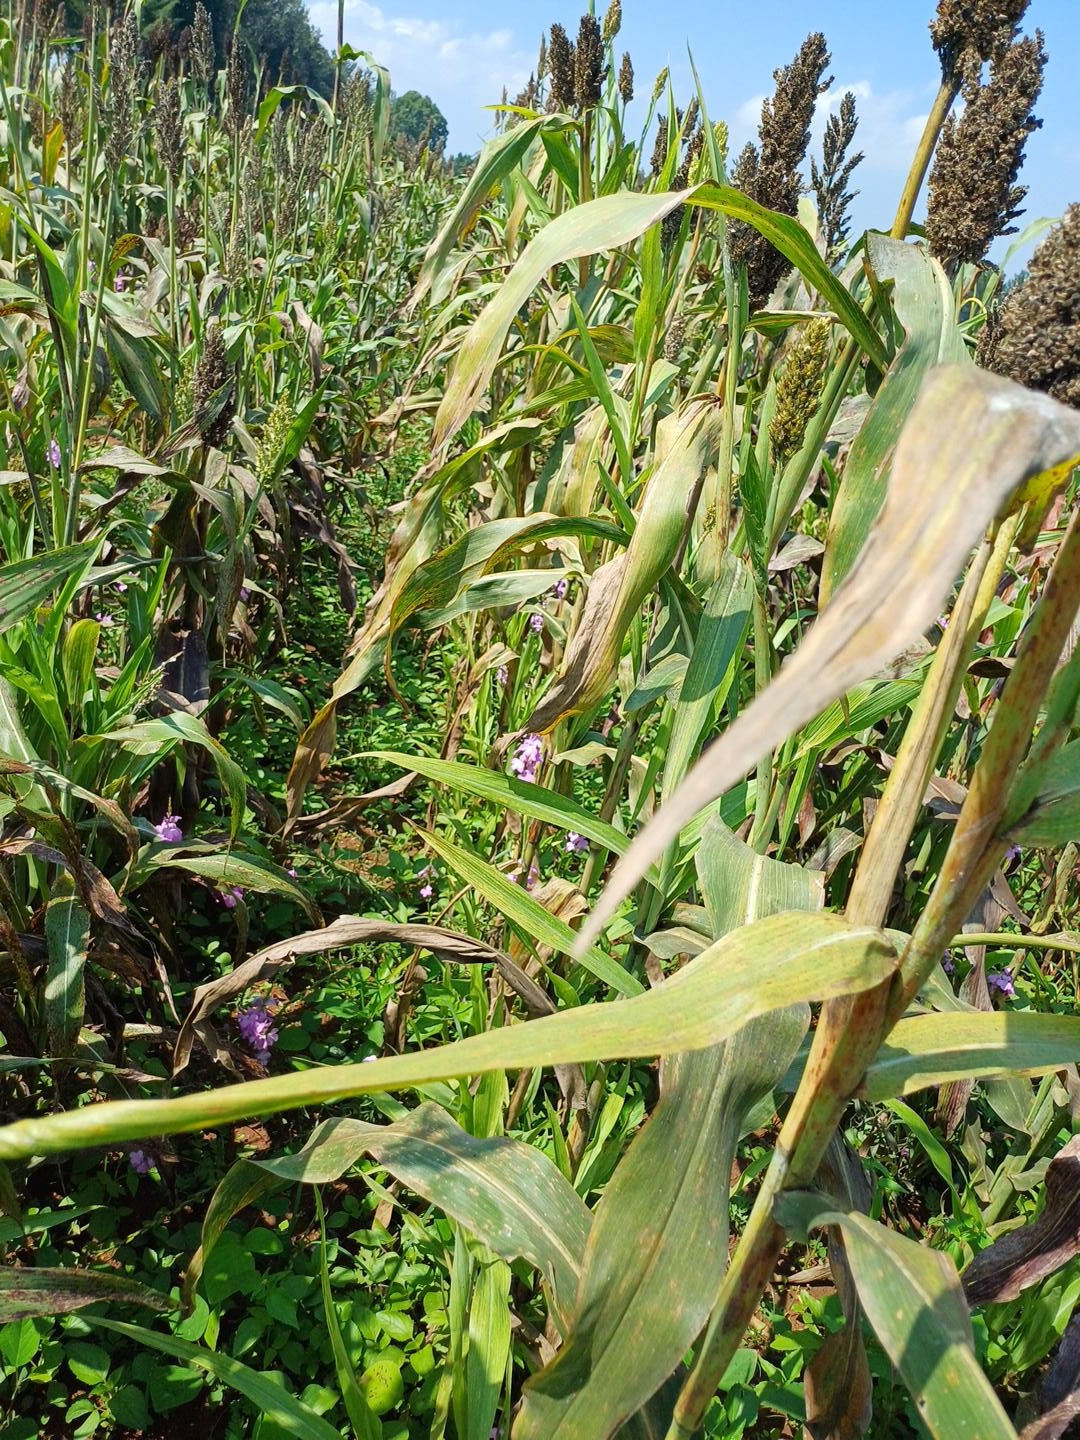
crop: sorghum
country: Kenya
